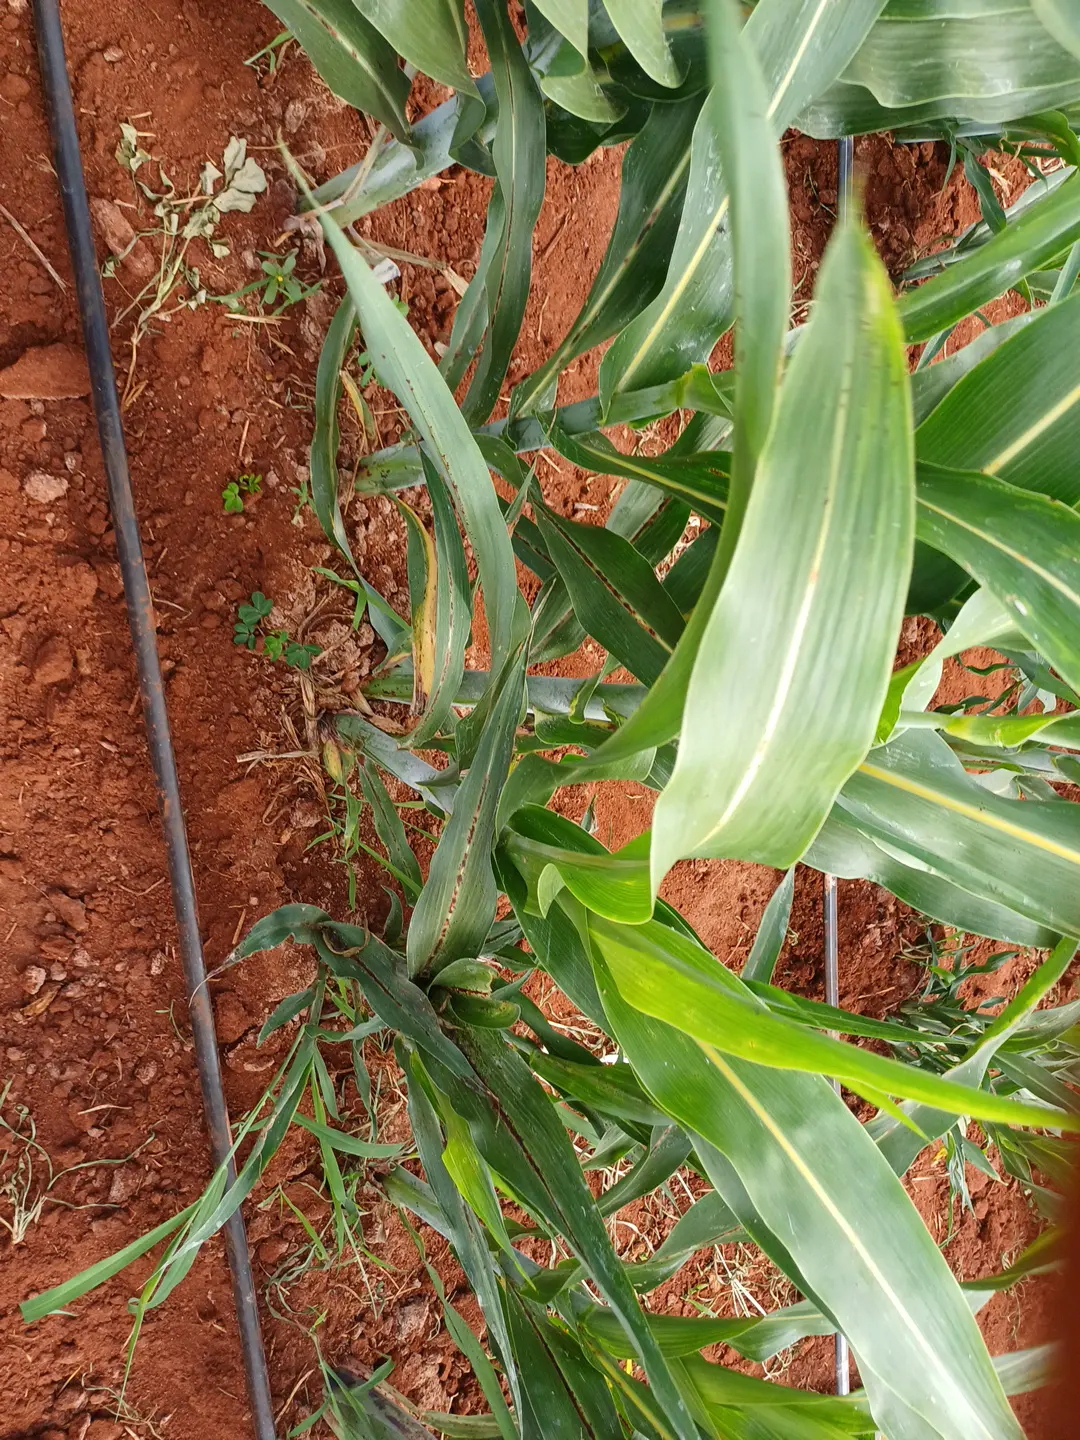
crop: sorghum
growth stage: vegetative
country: Kenya
